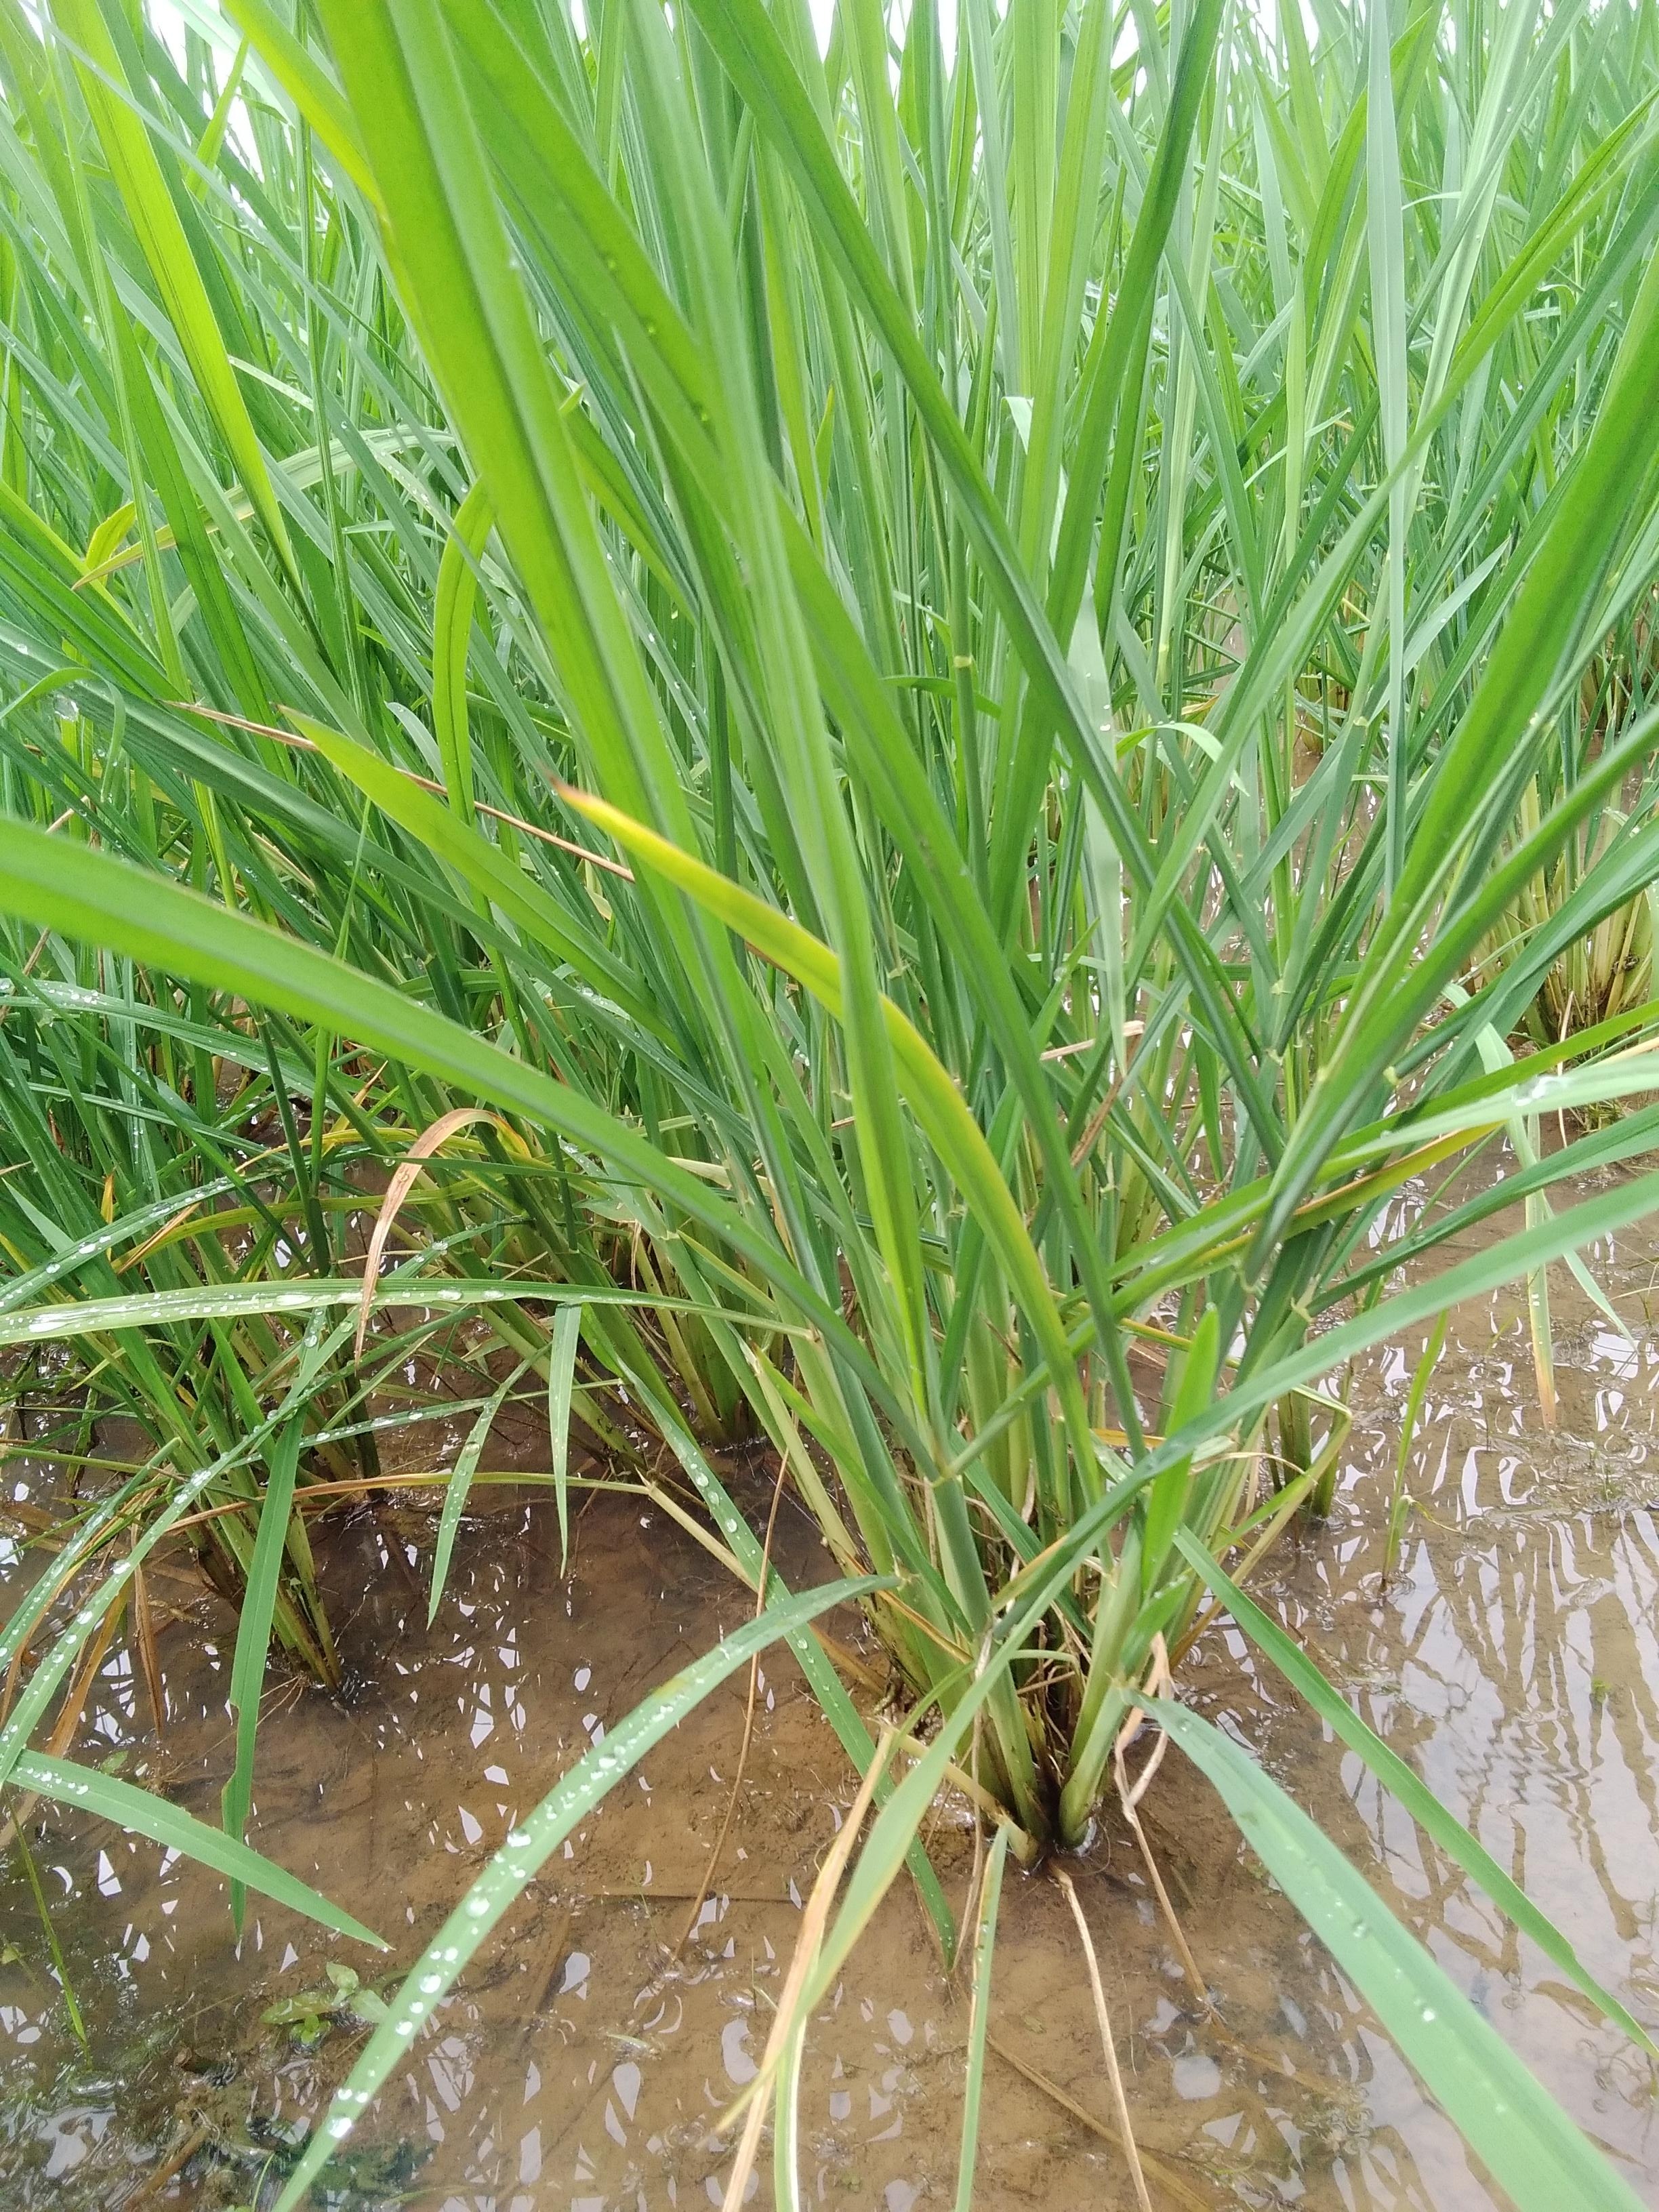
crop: rice
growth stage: elongation stem
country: Nigeria
